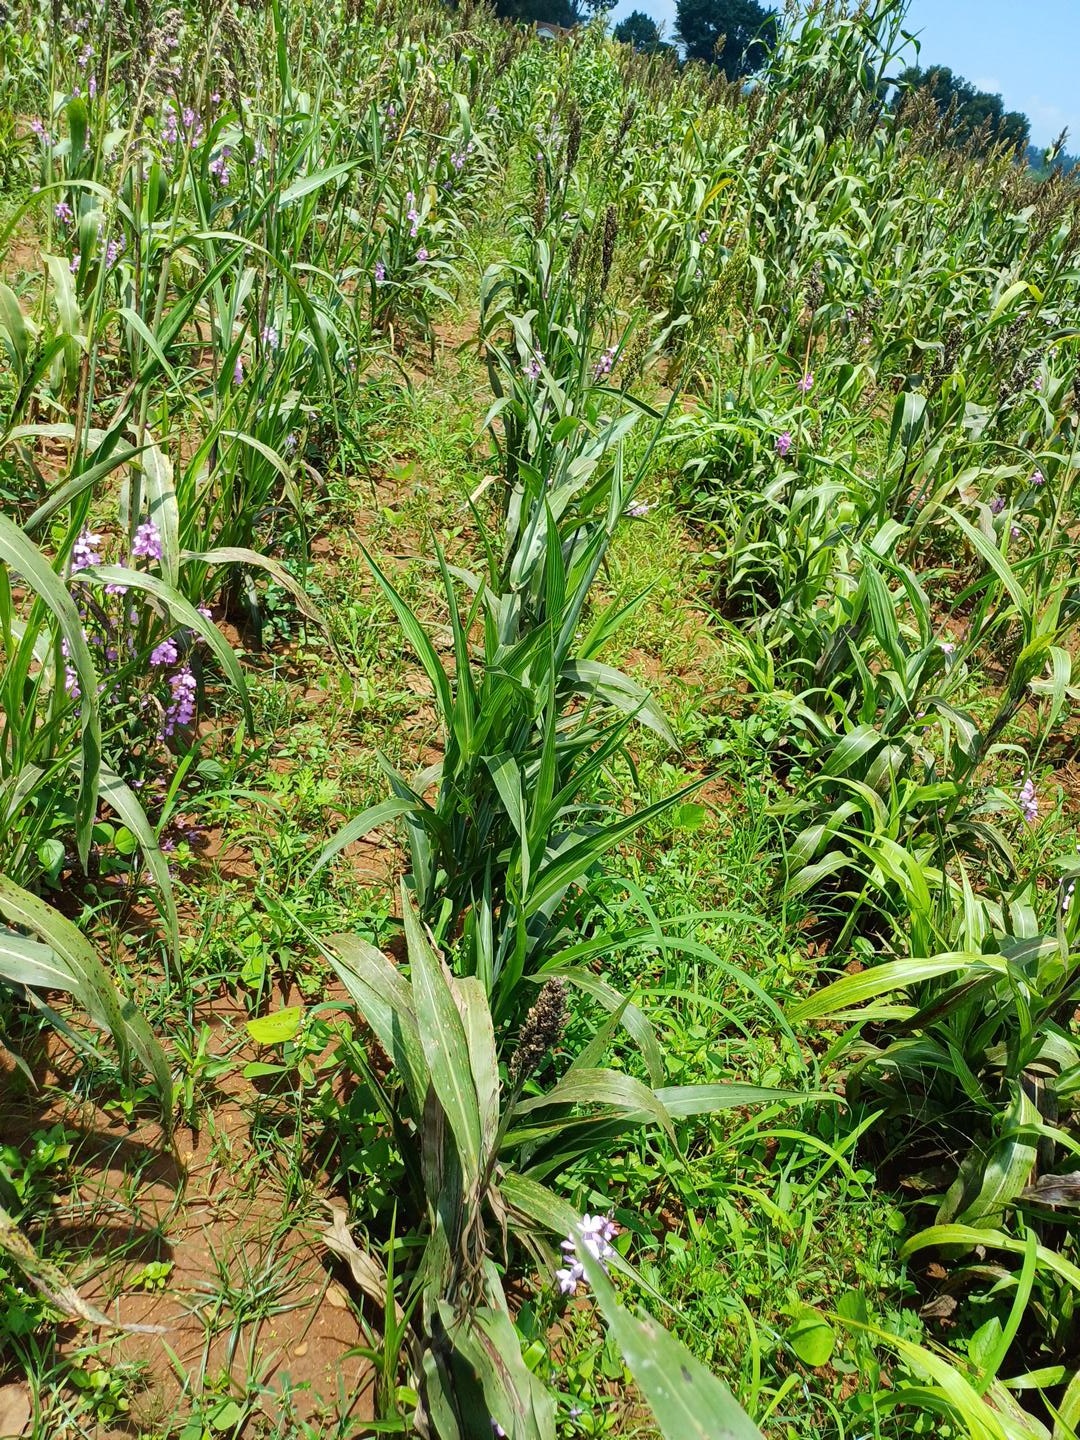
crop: sorghum
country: Kenya
